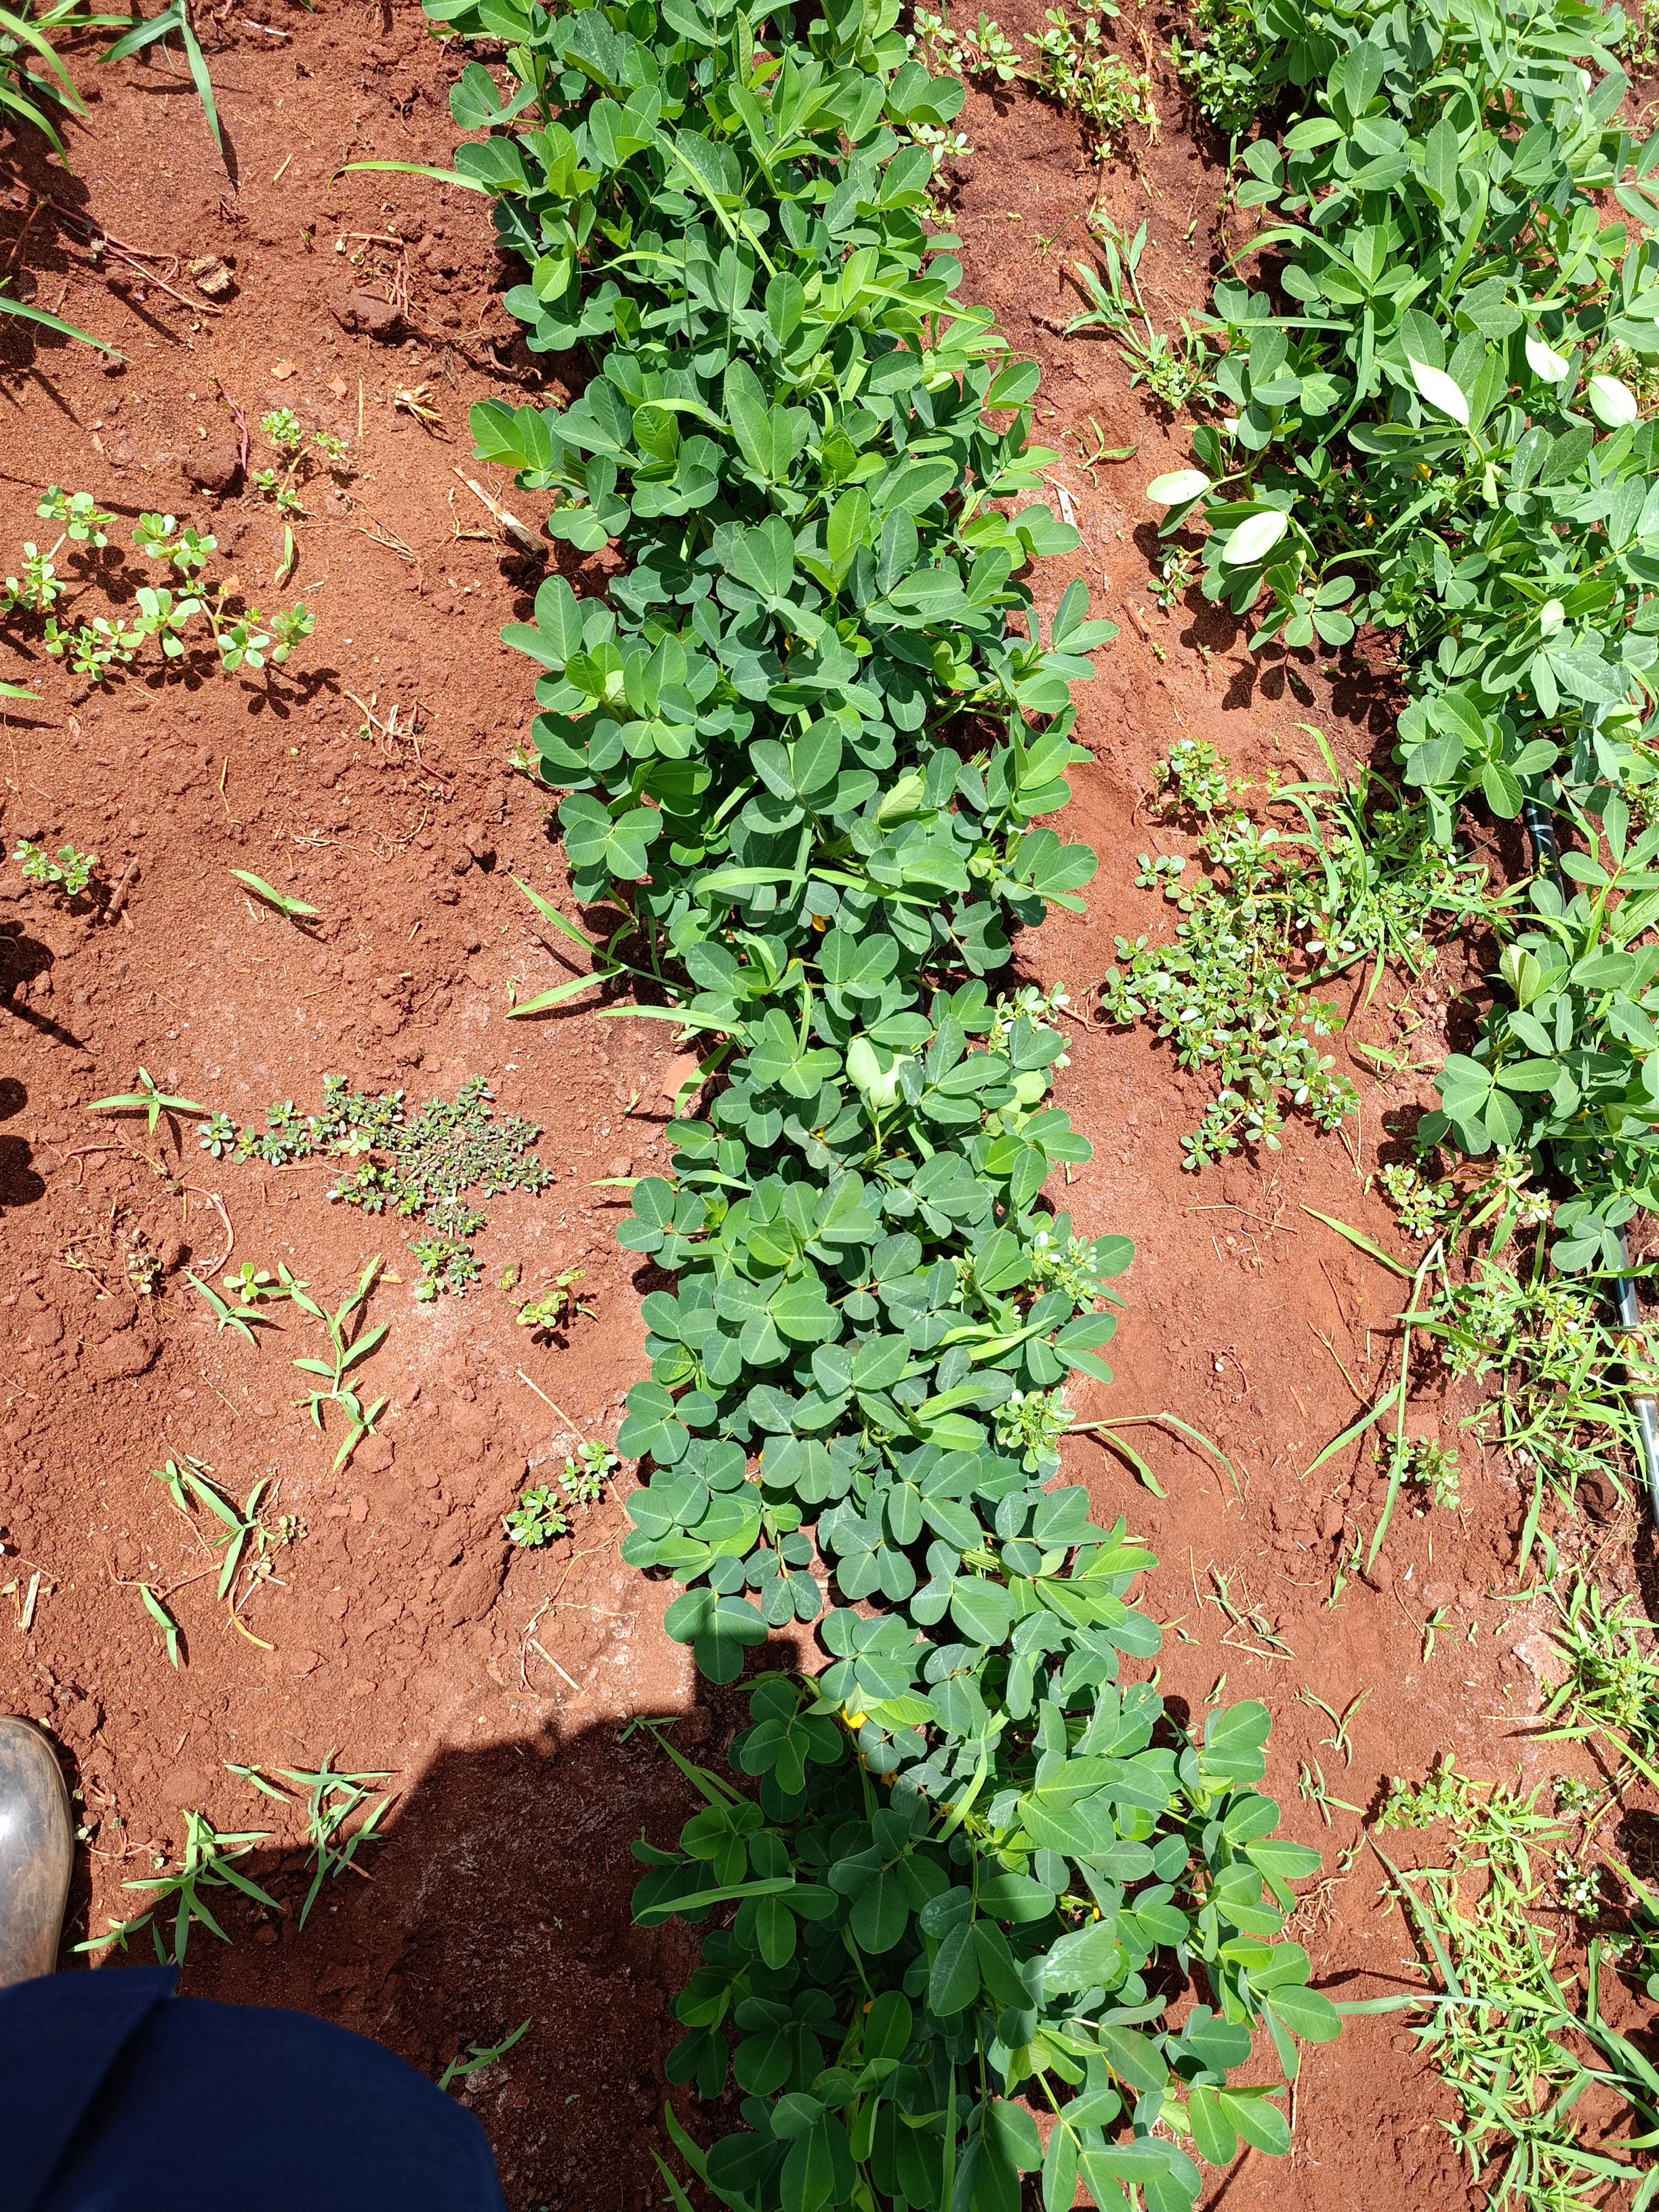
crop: groundnut
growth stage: flowering
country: Kenya
